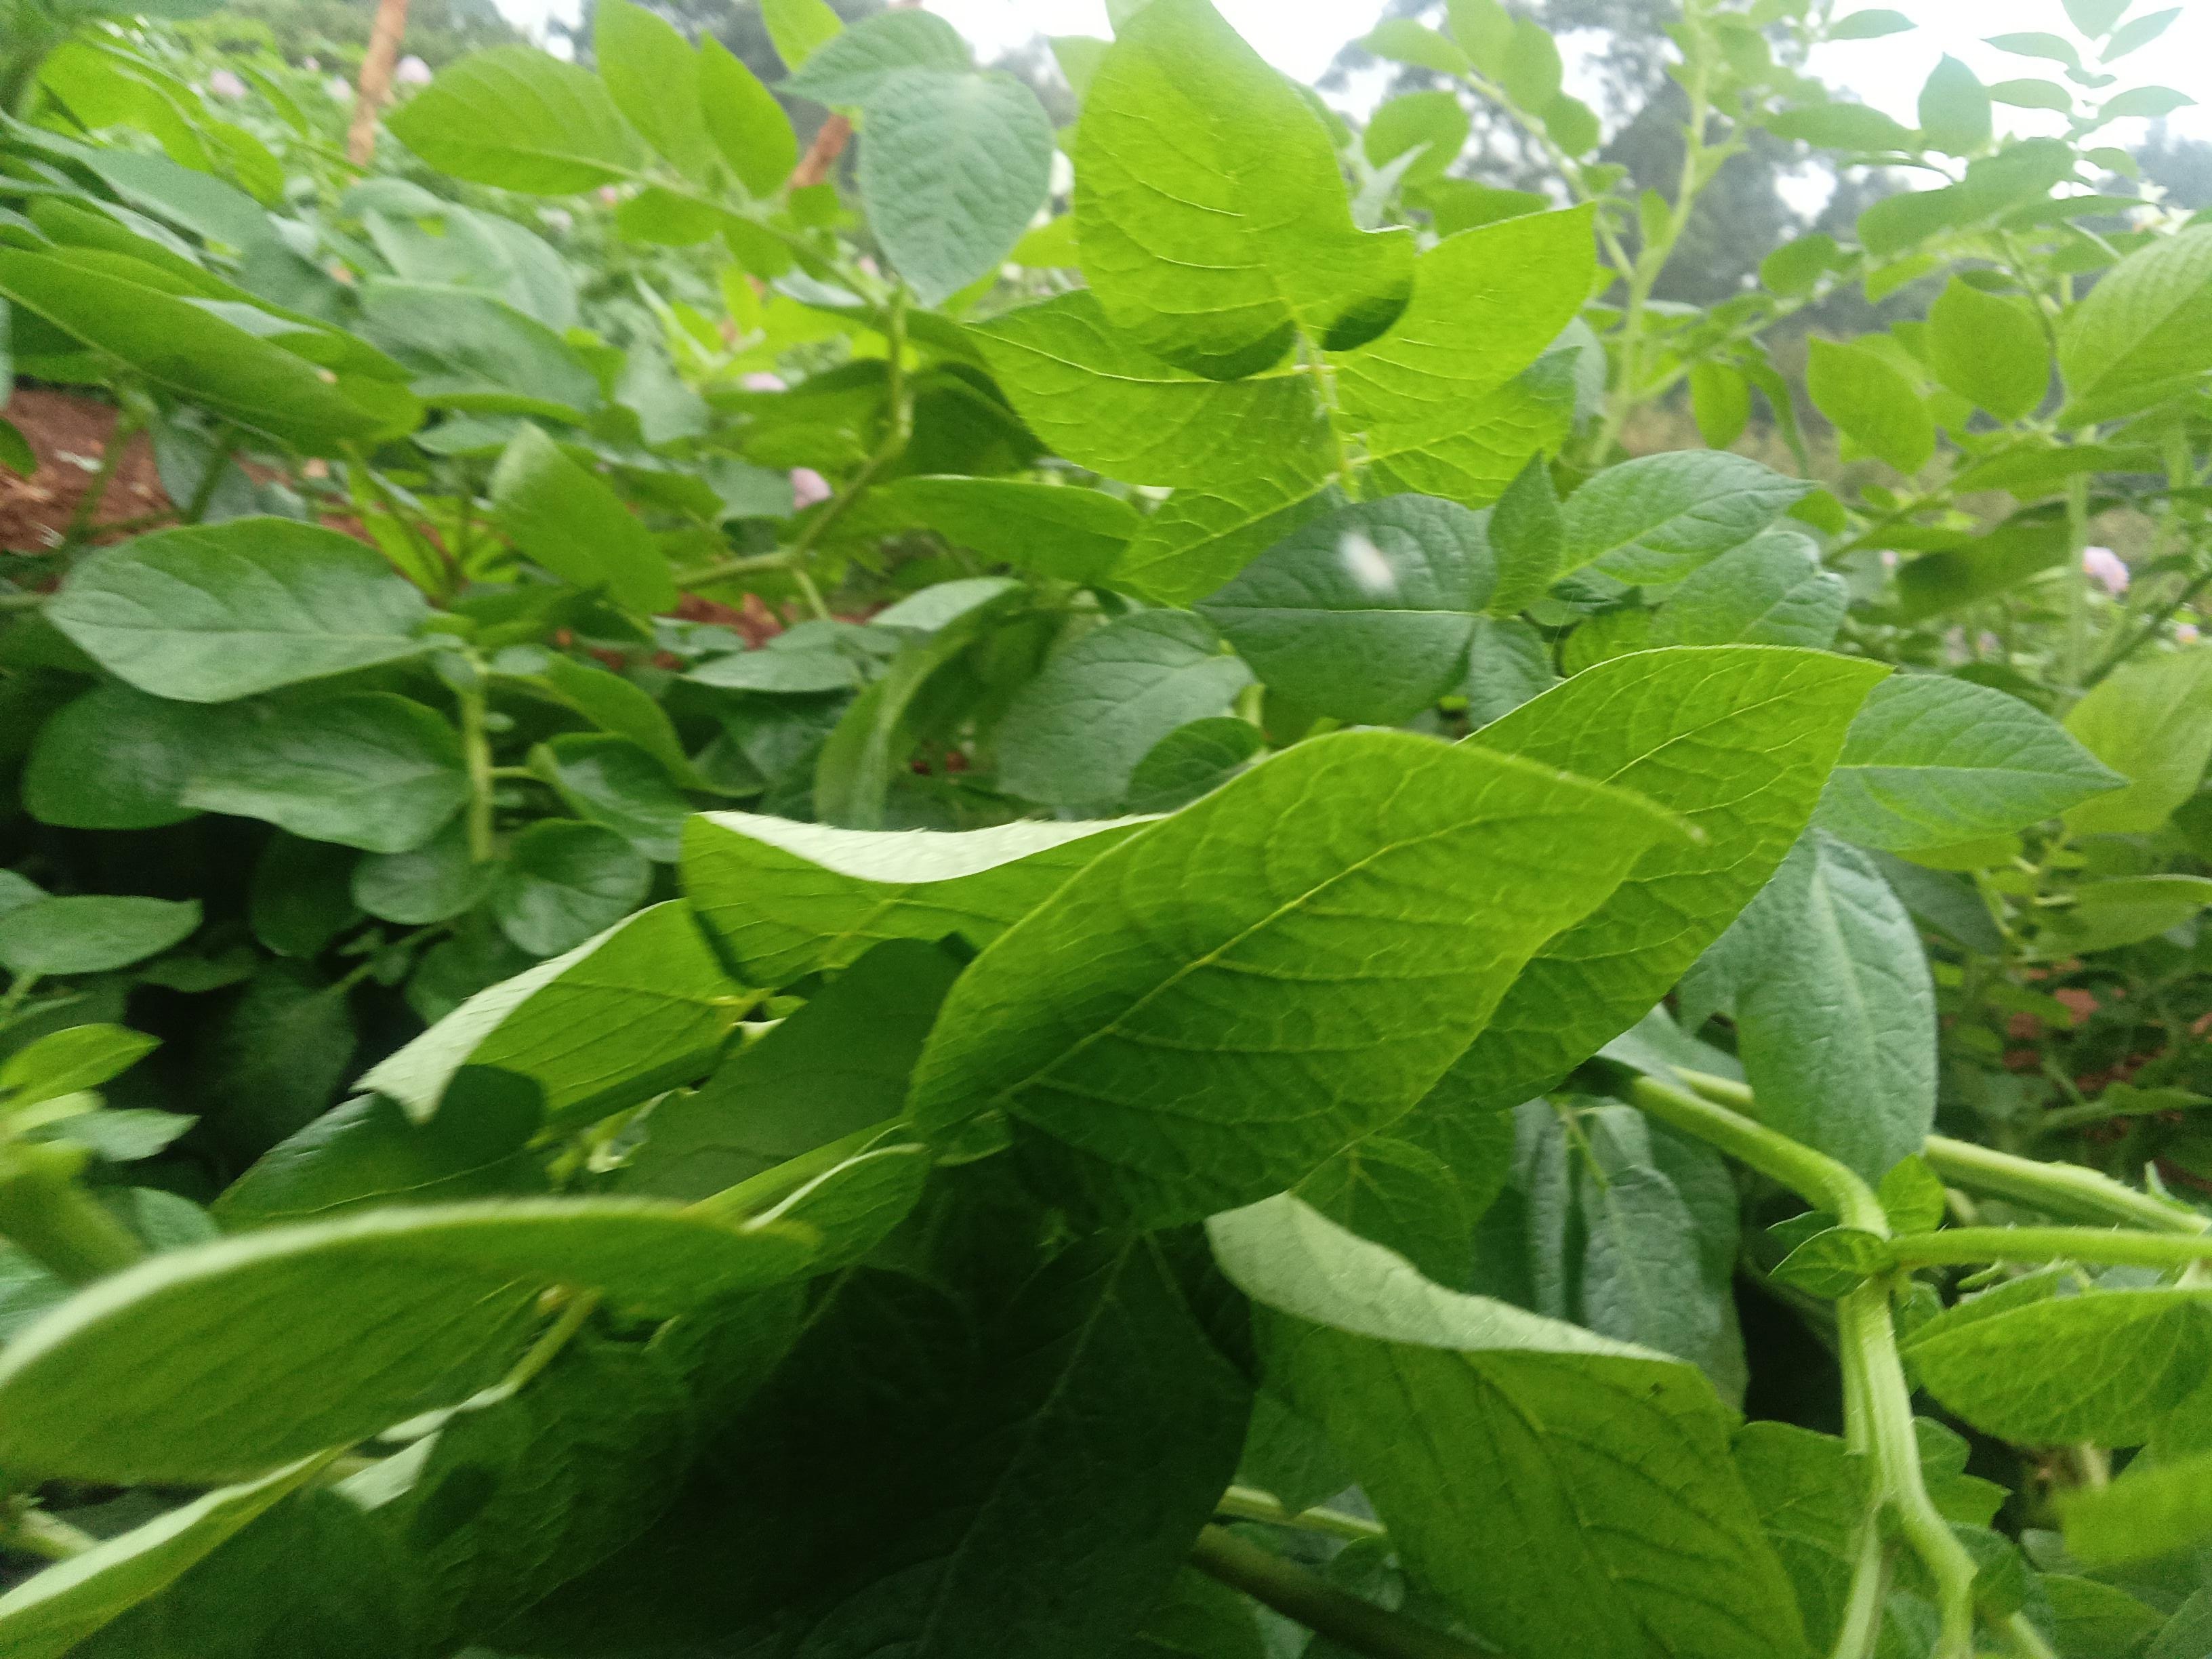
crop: potato
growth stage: flowering
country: Kenya
